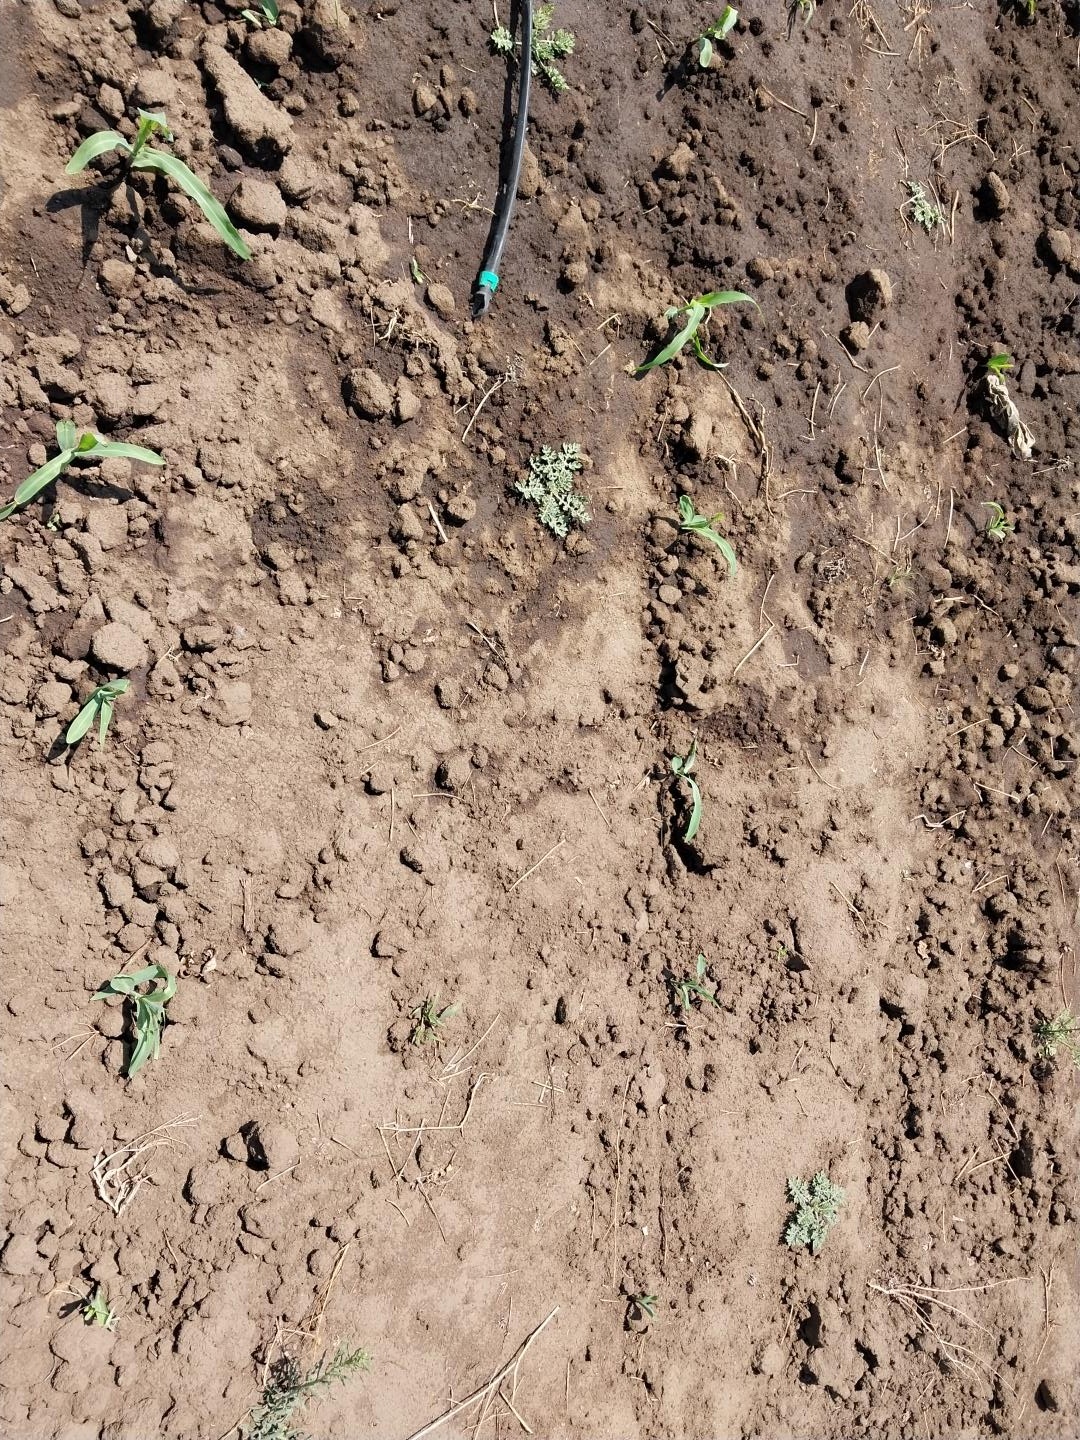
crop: maize
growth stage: emergence
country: Tanzania
